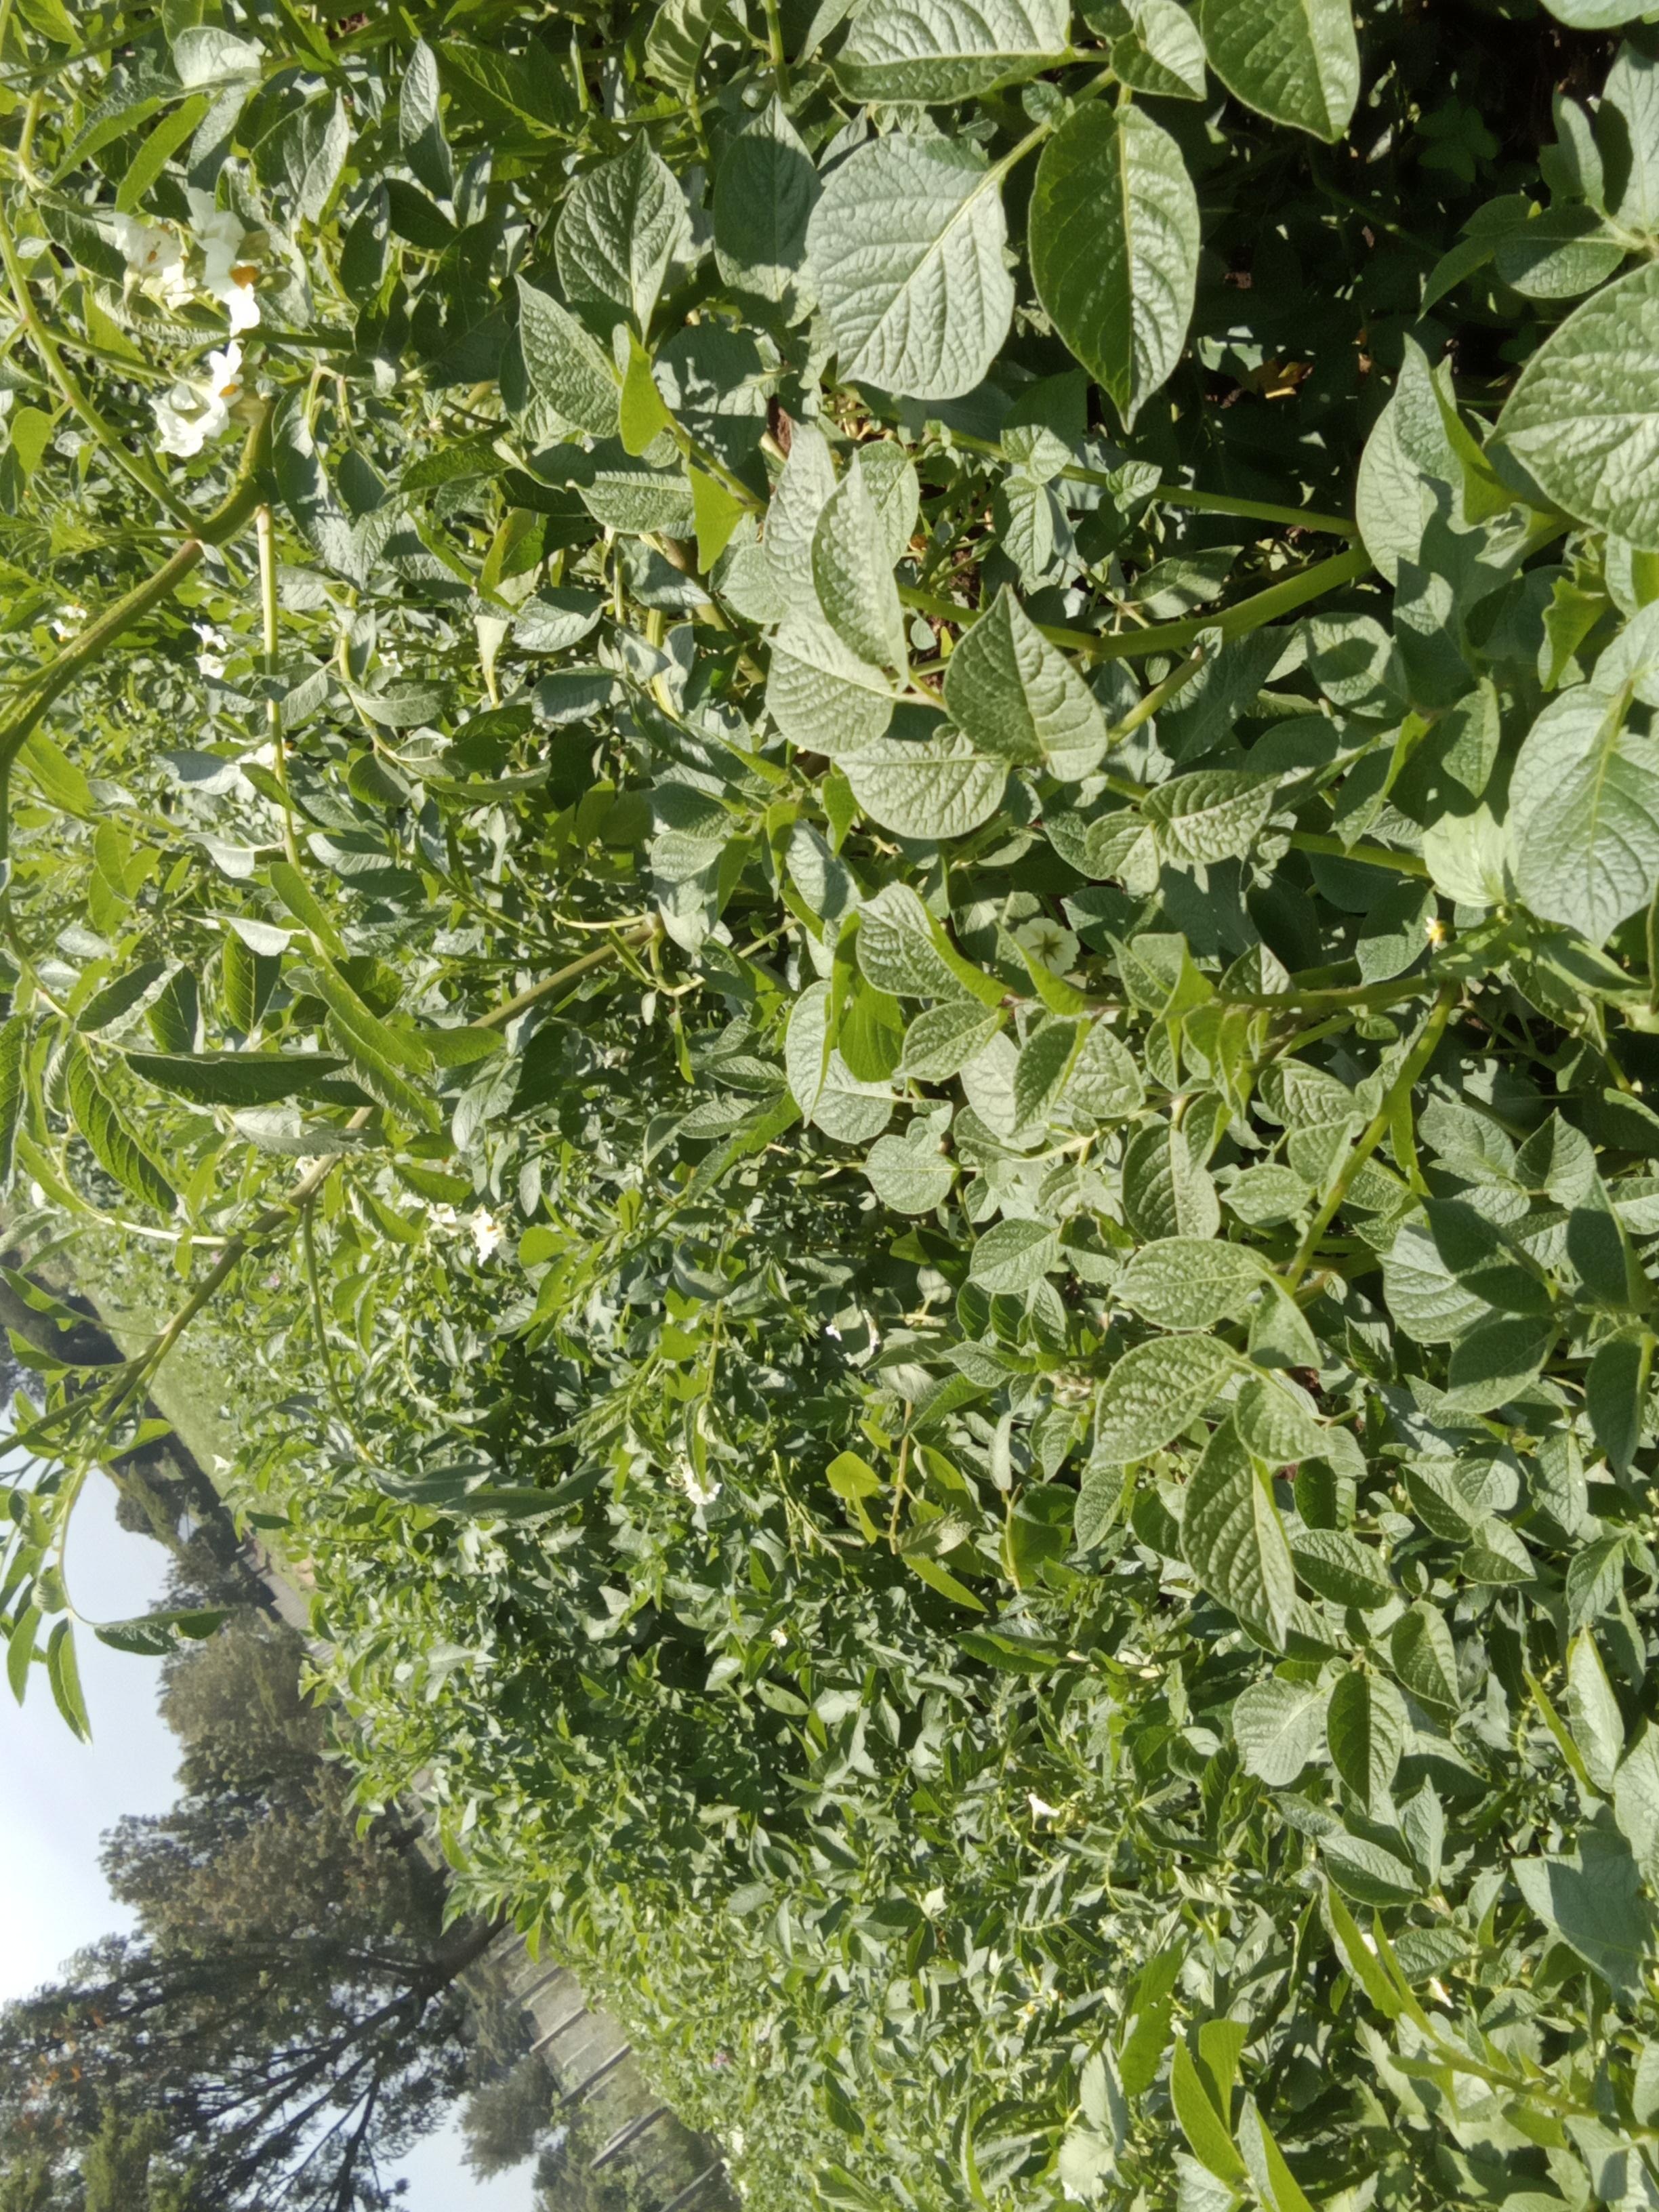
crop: potato
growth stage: vegetative
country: Kenya
